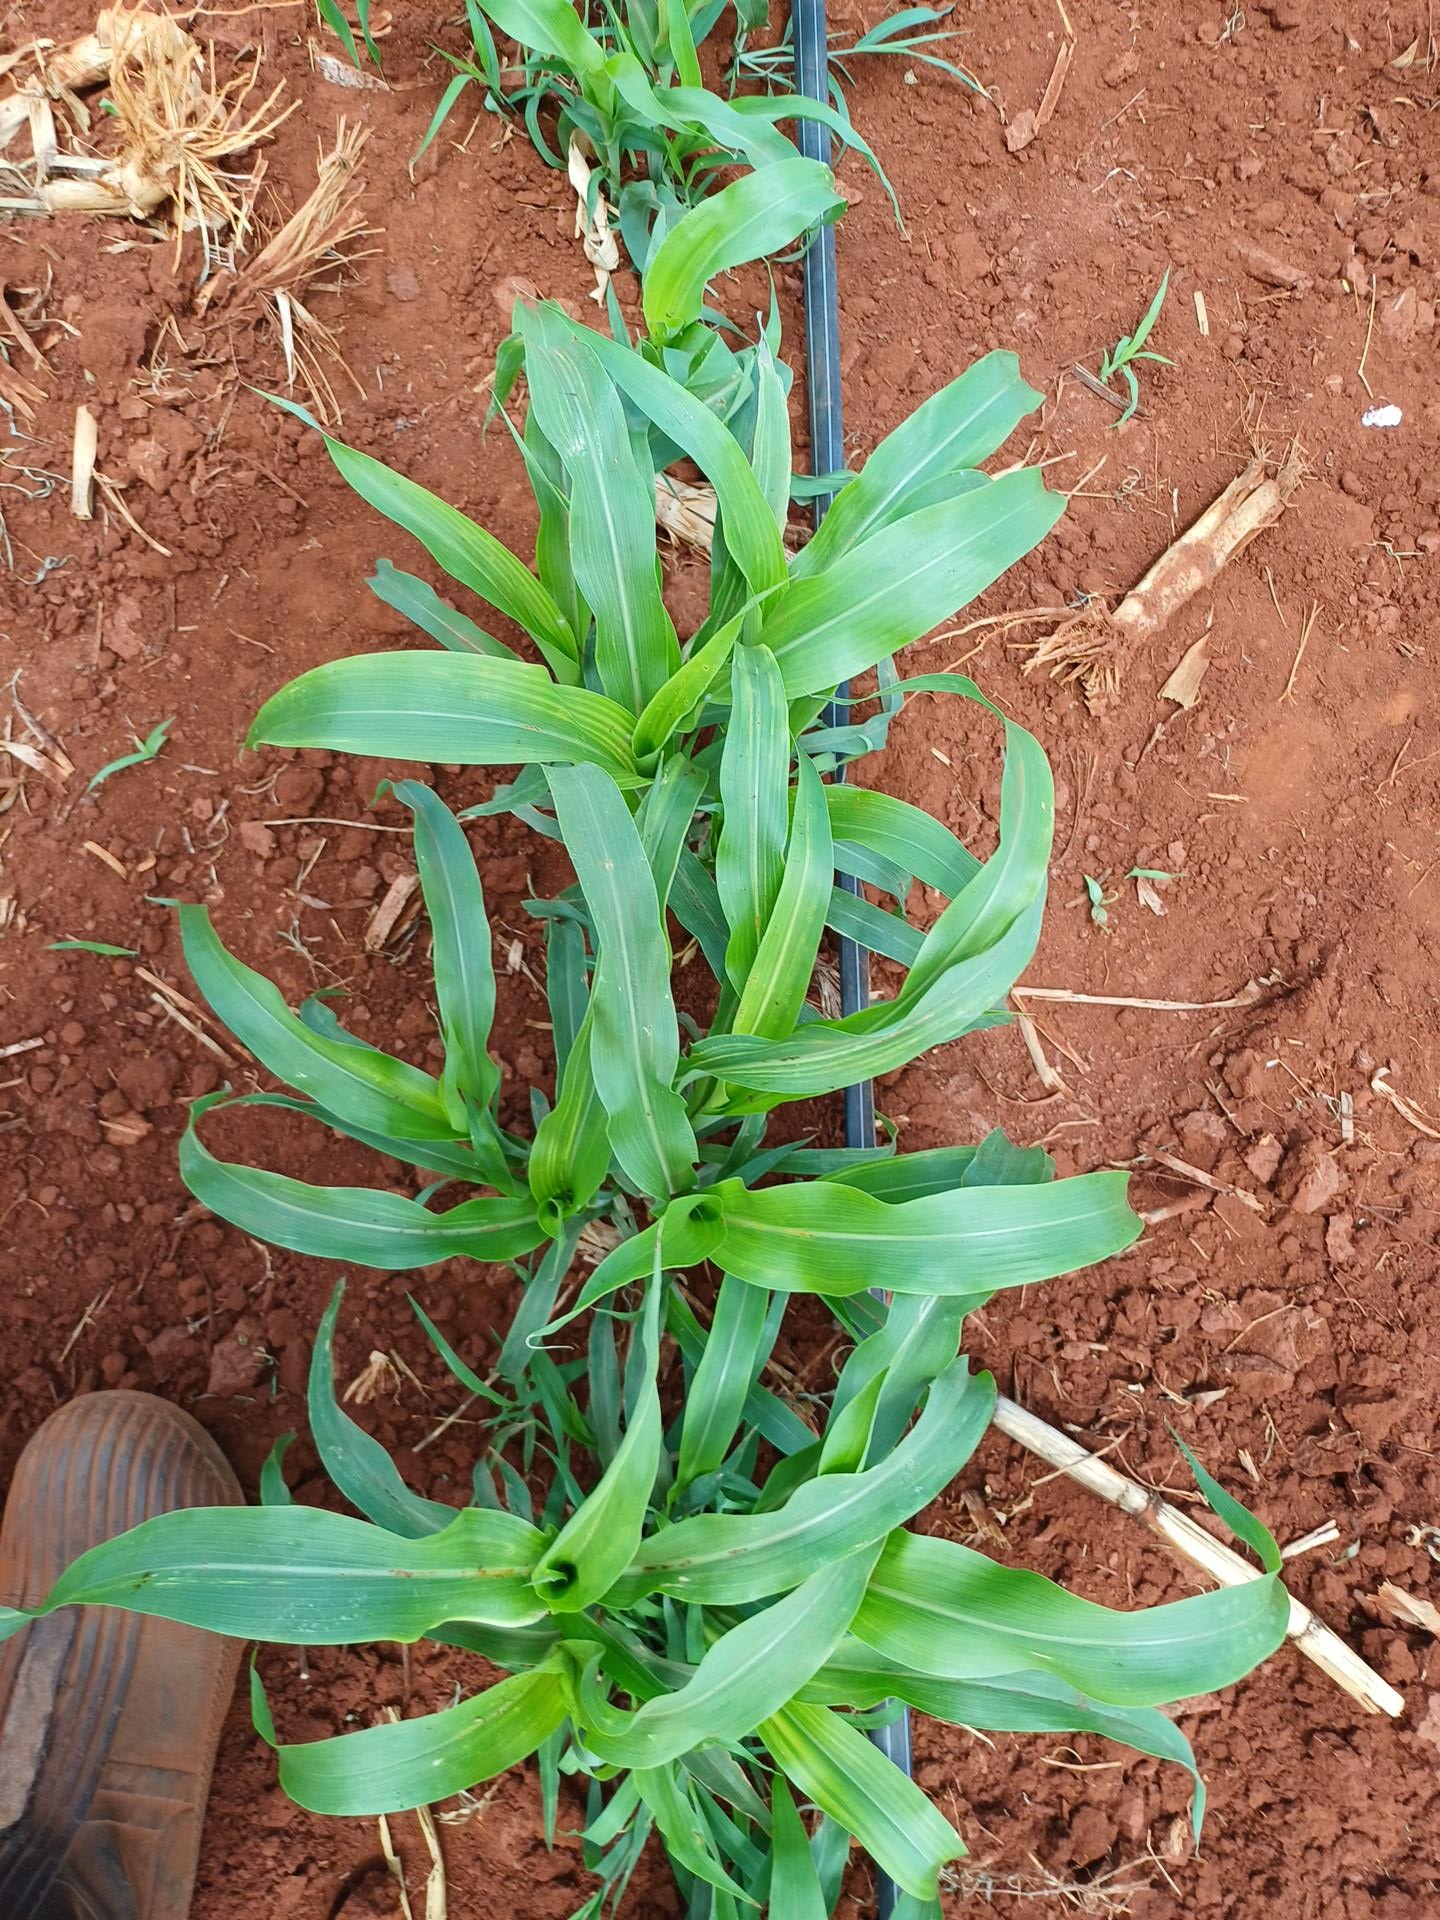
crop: sorghum
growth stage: vegetative
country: Kenya
